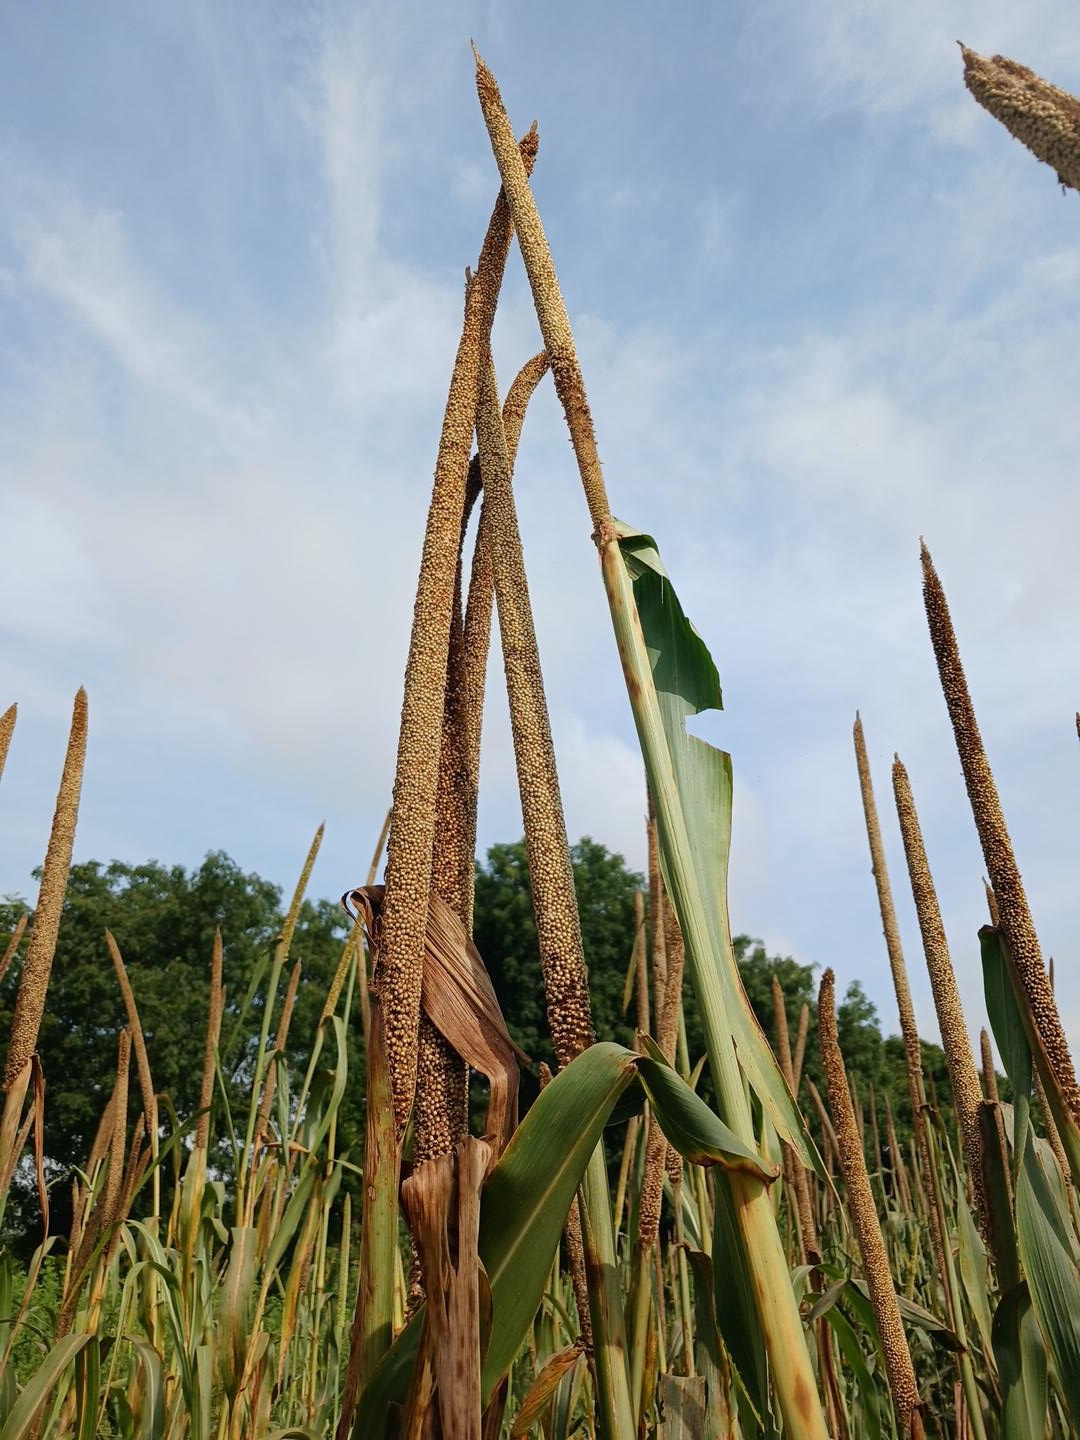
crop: pearl millet
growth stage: maturity
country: Senegal
